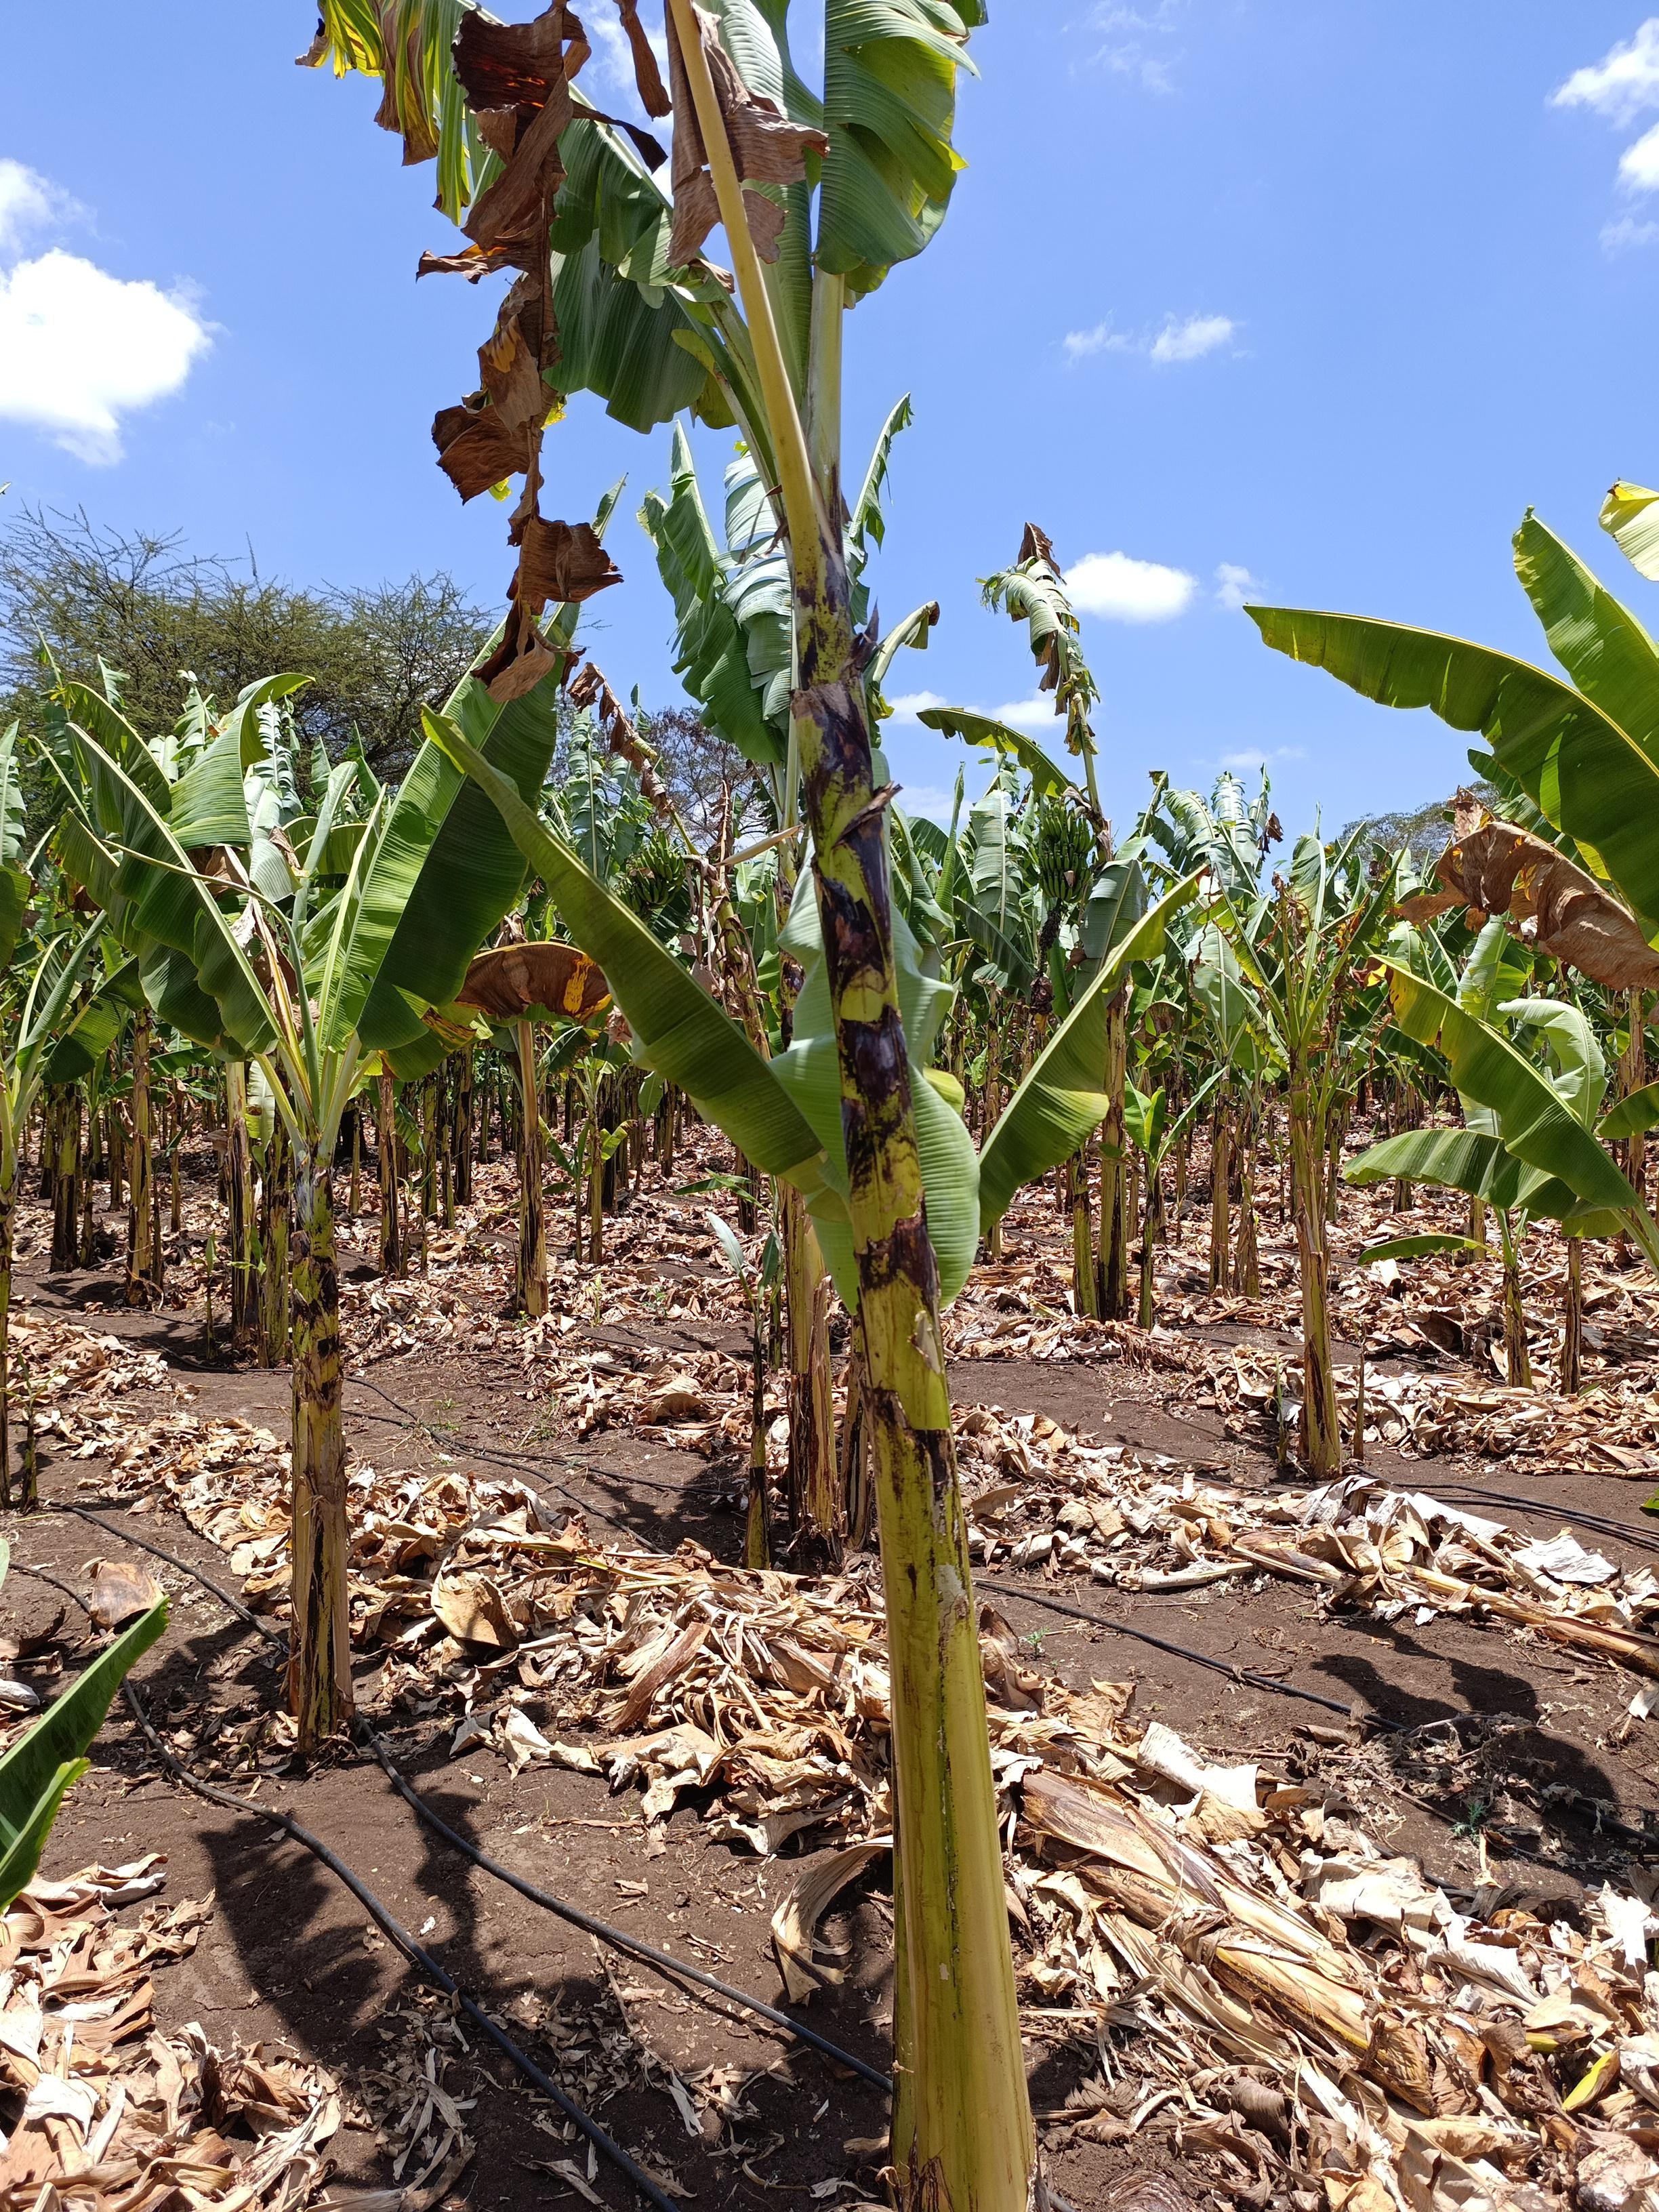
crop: banana
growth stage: vegetative
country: Tanzania
